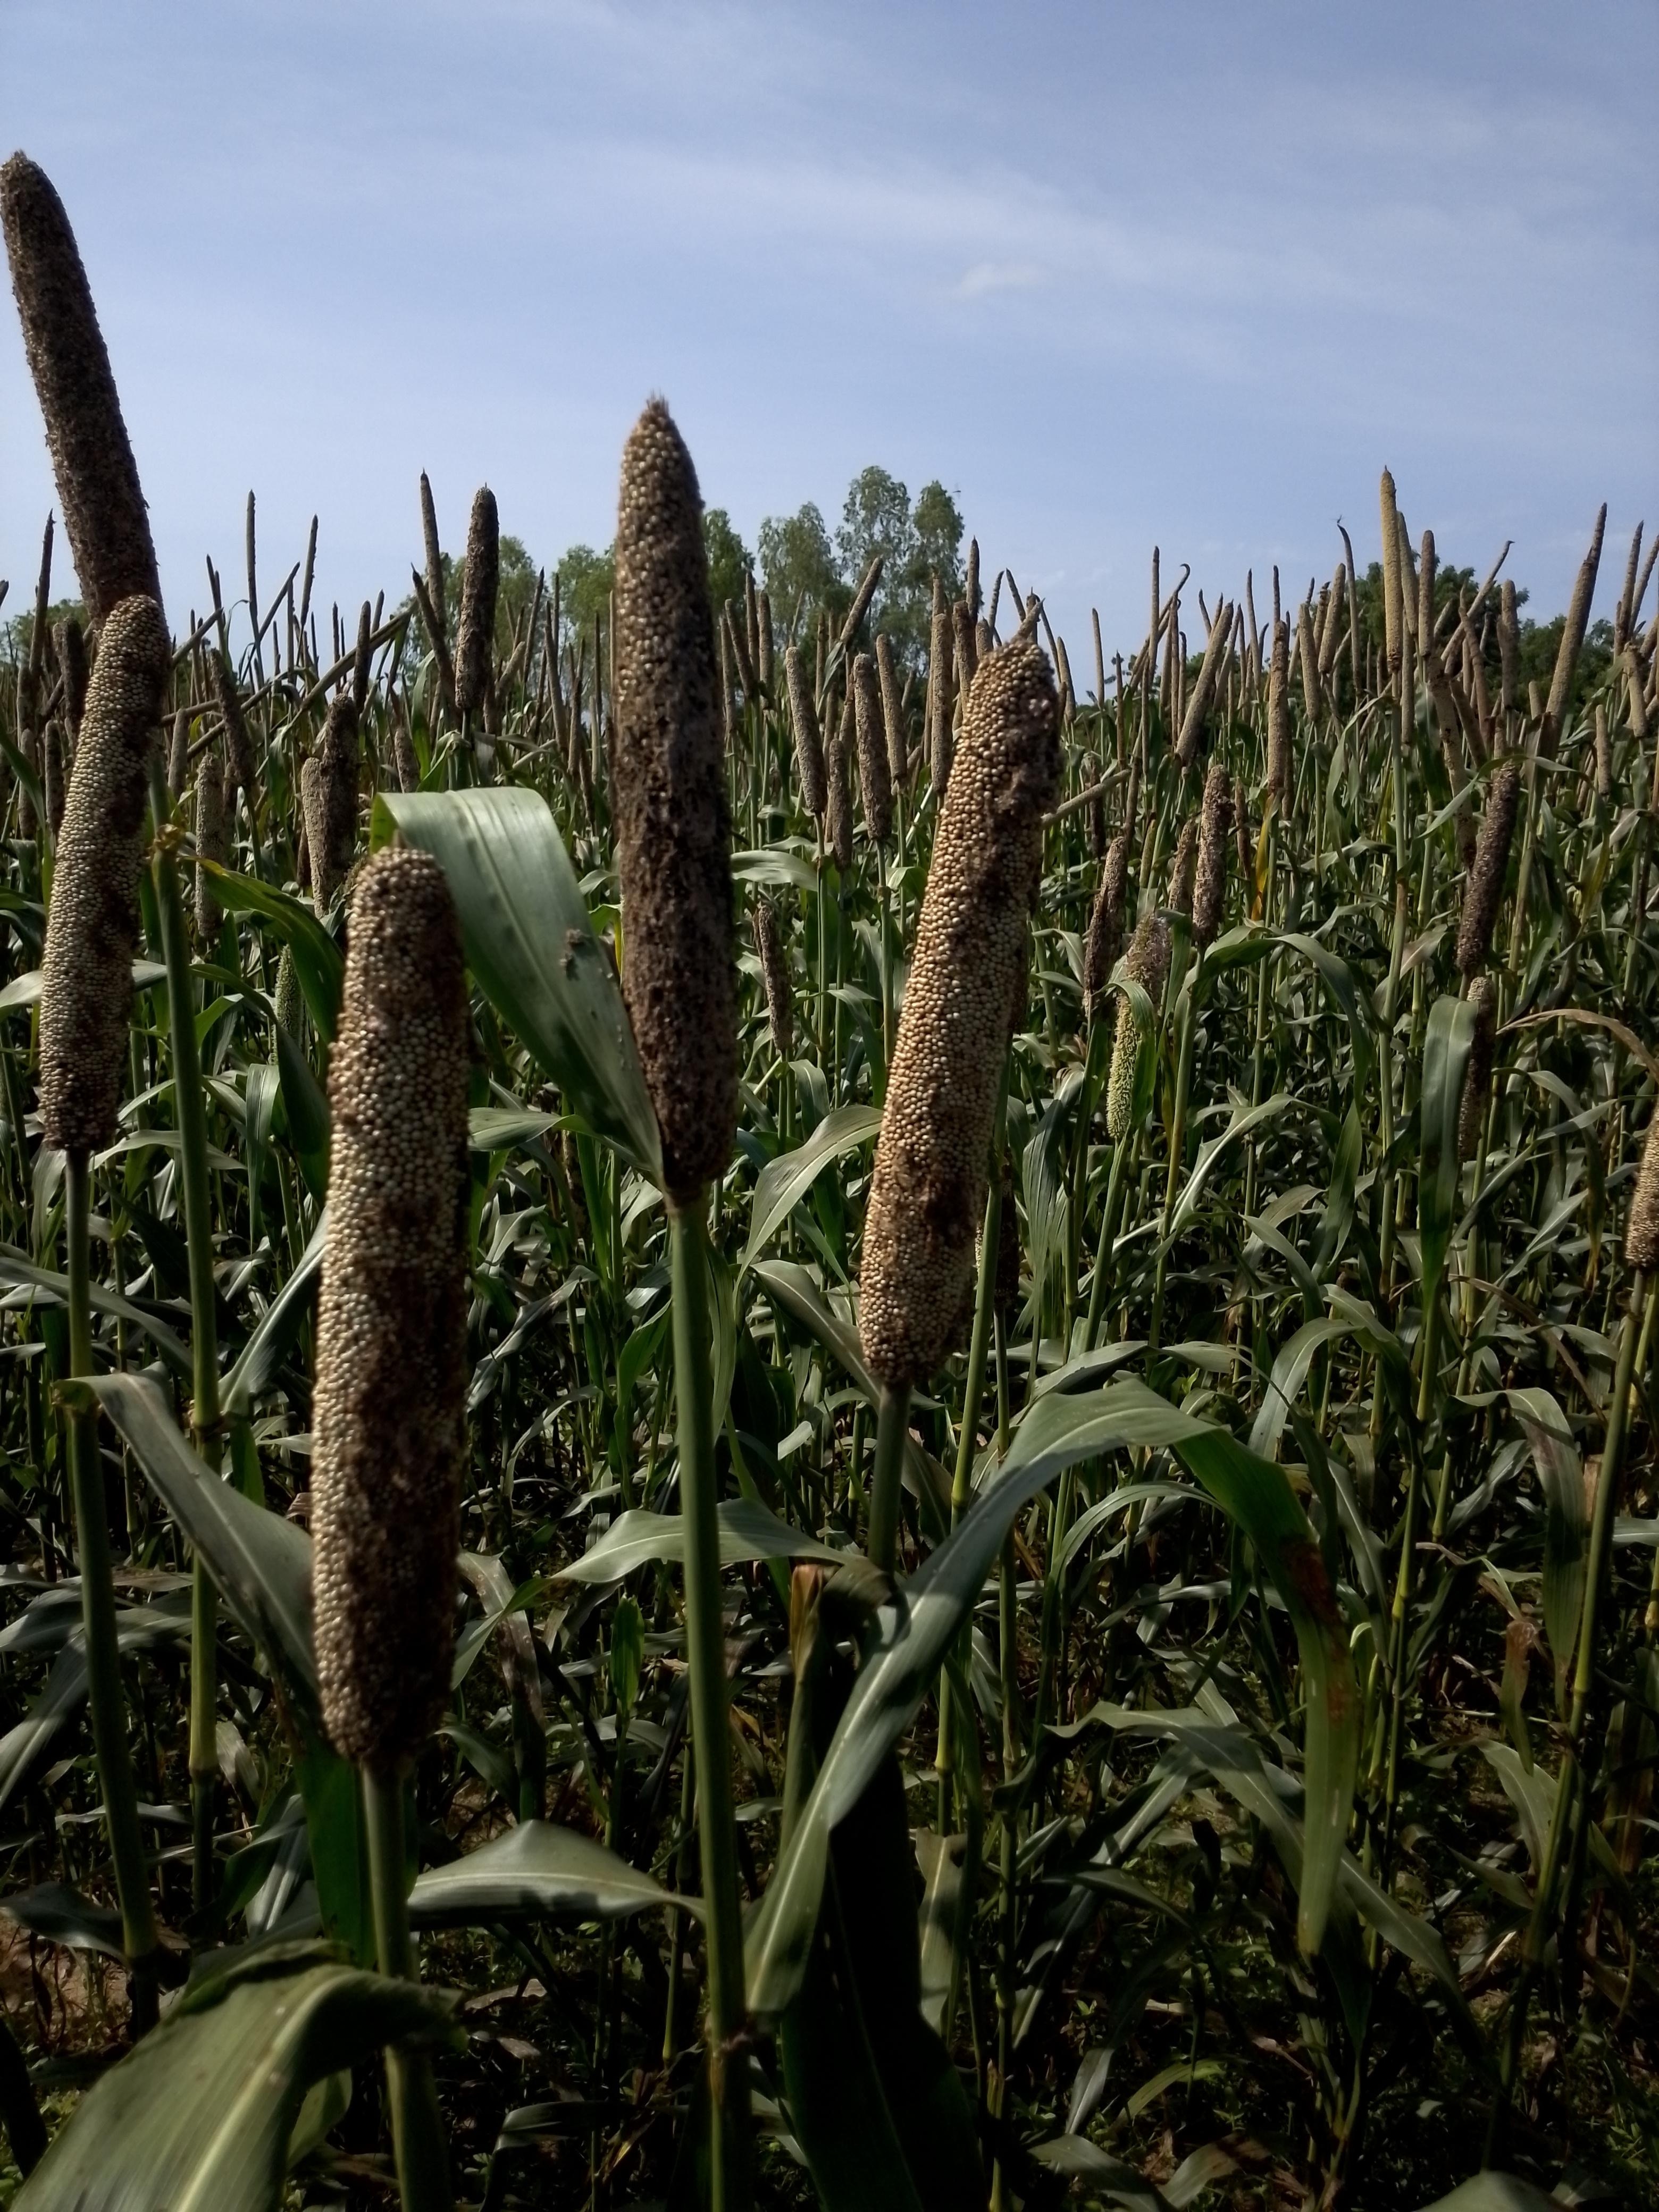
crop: pearl millet
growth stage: filling grain
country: Senegal
